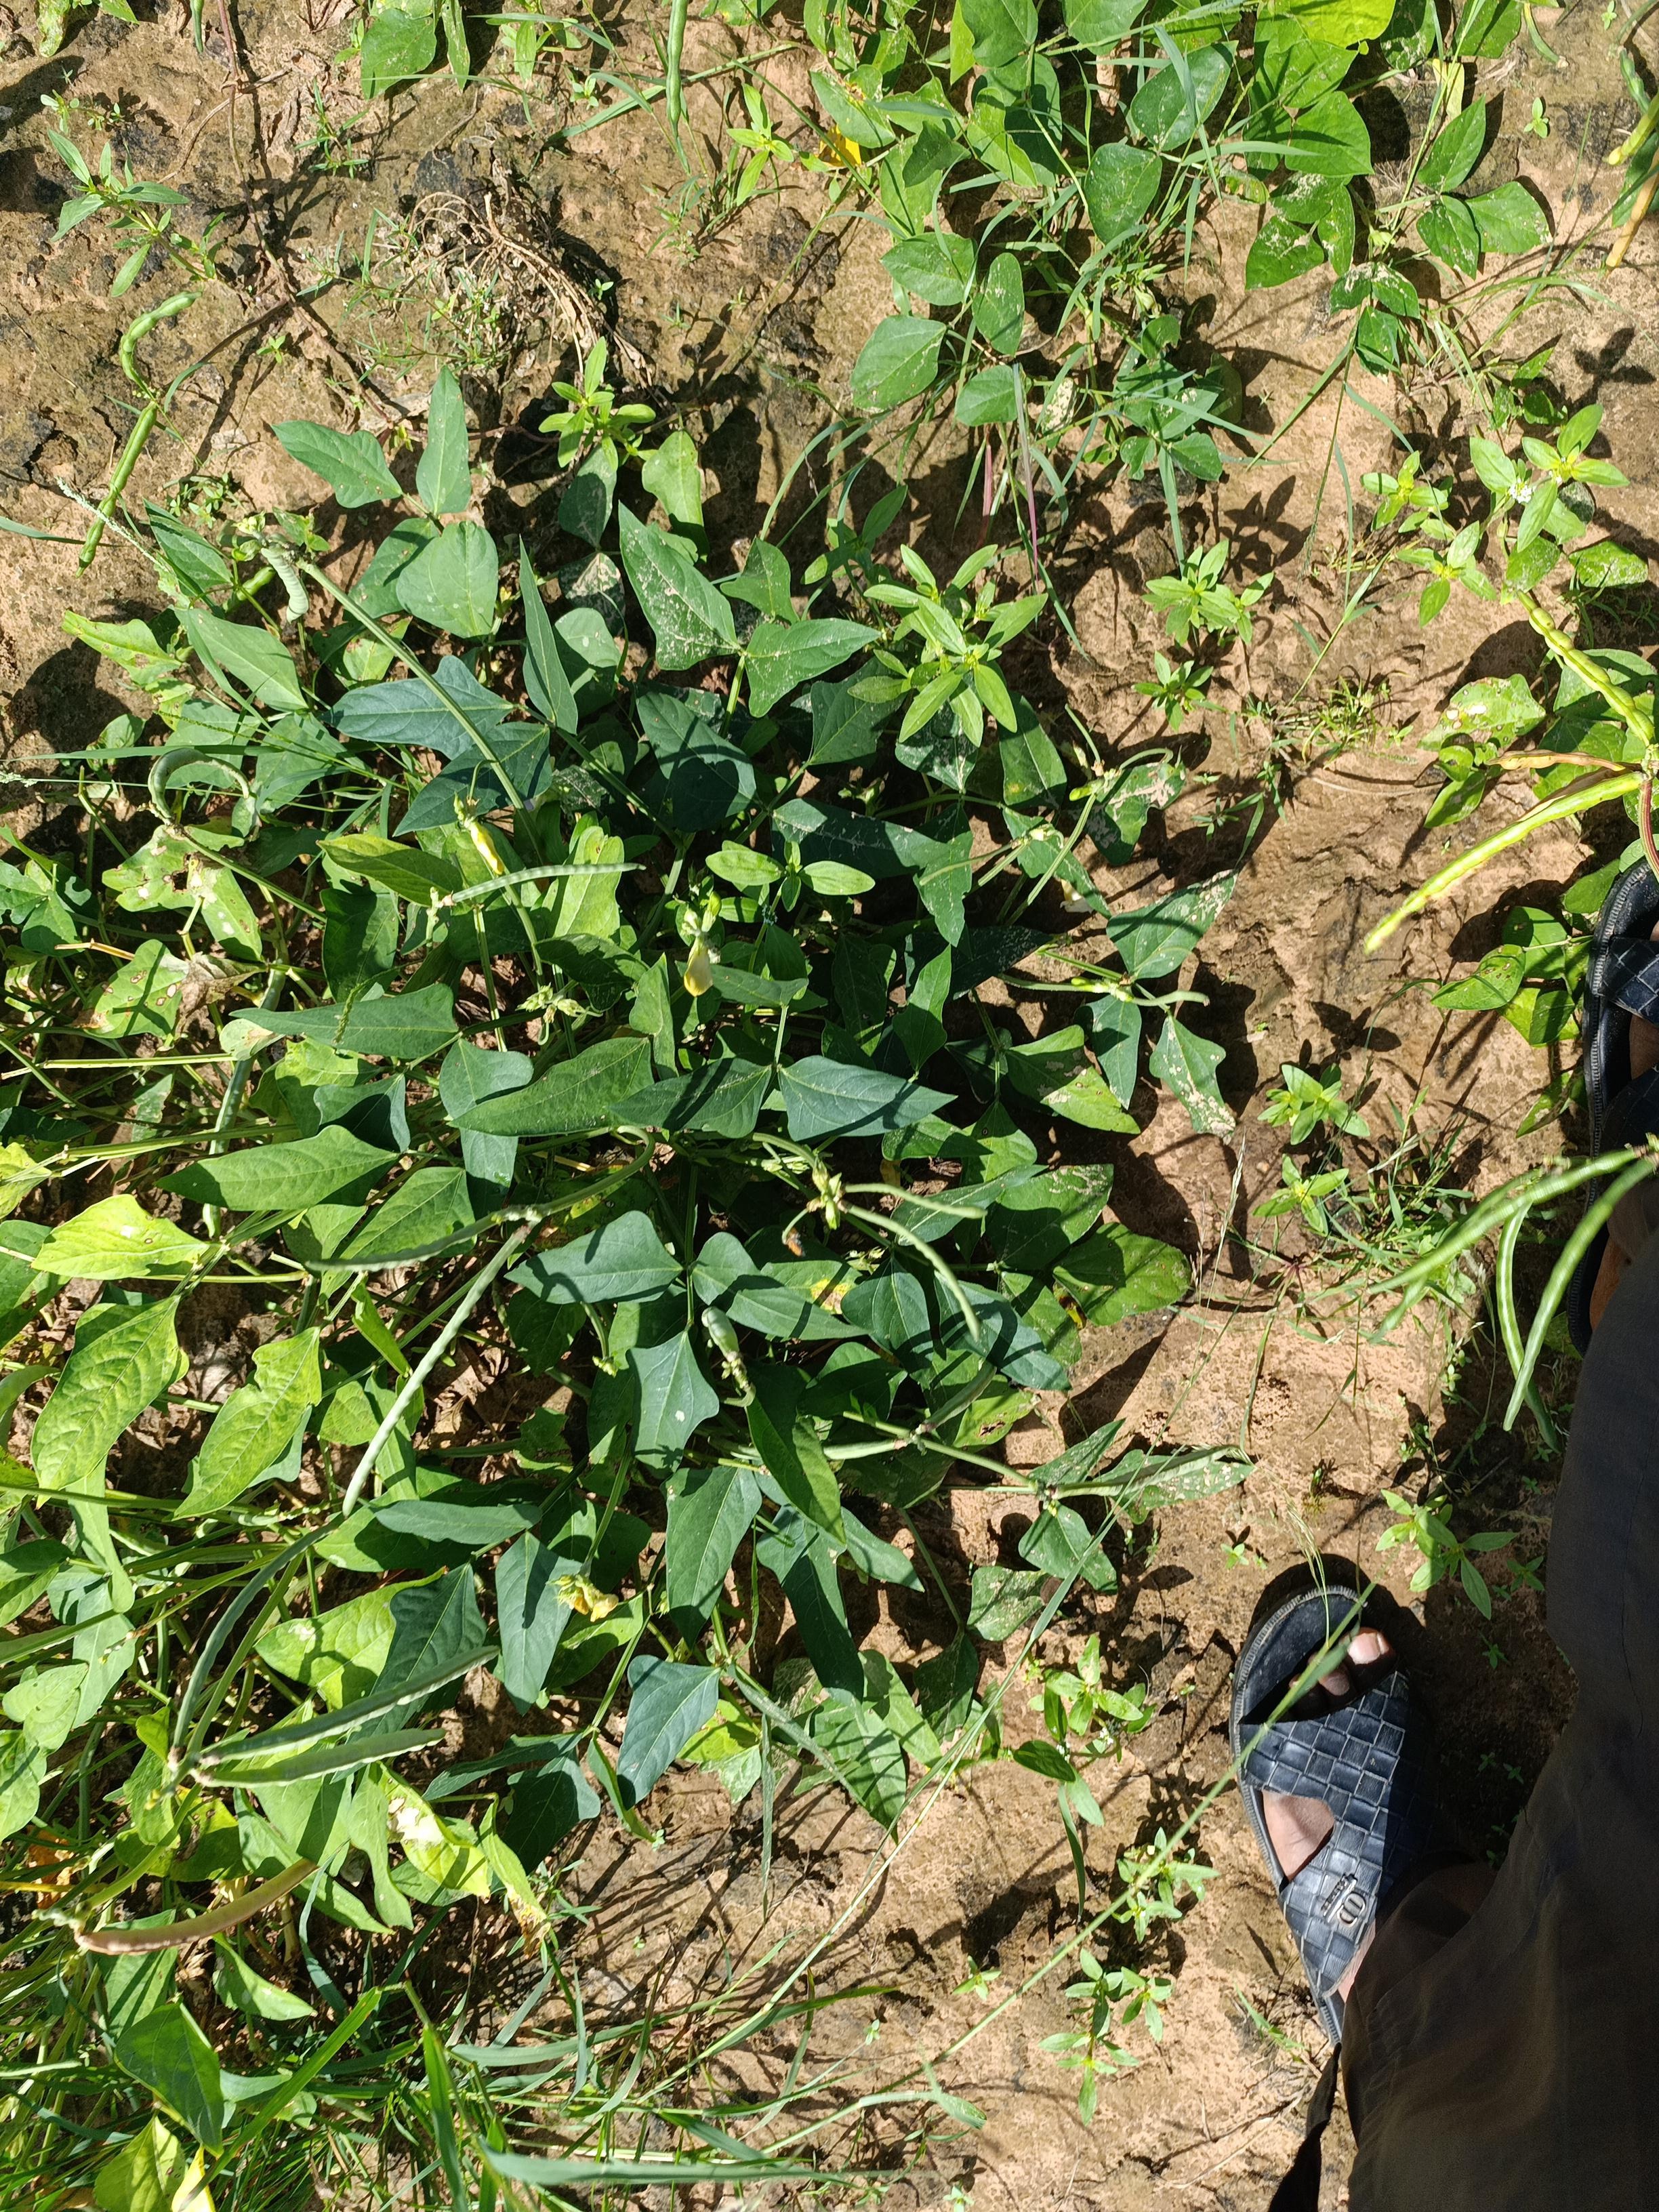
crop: cowpea
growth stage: maturity
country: Nigeria
